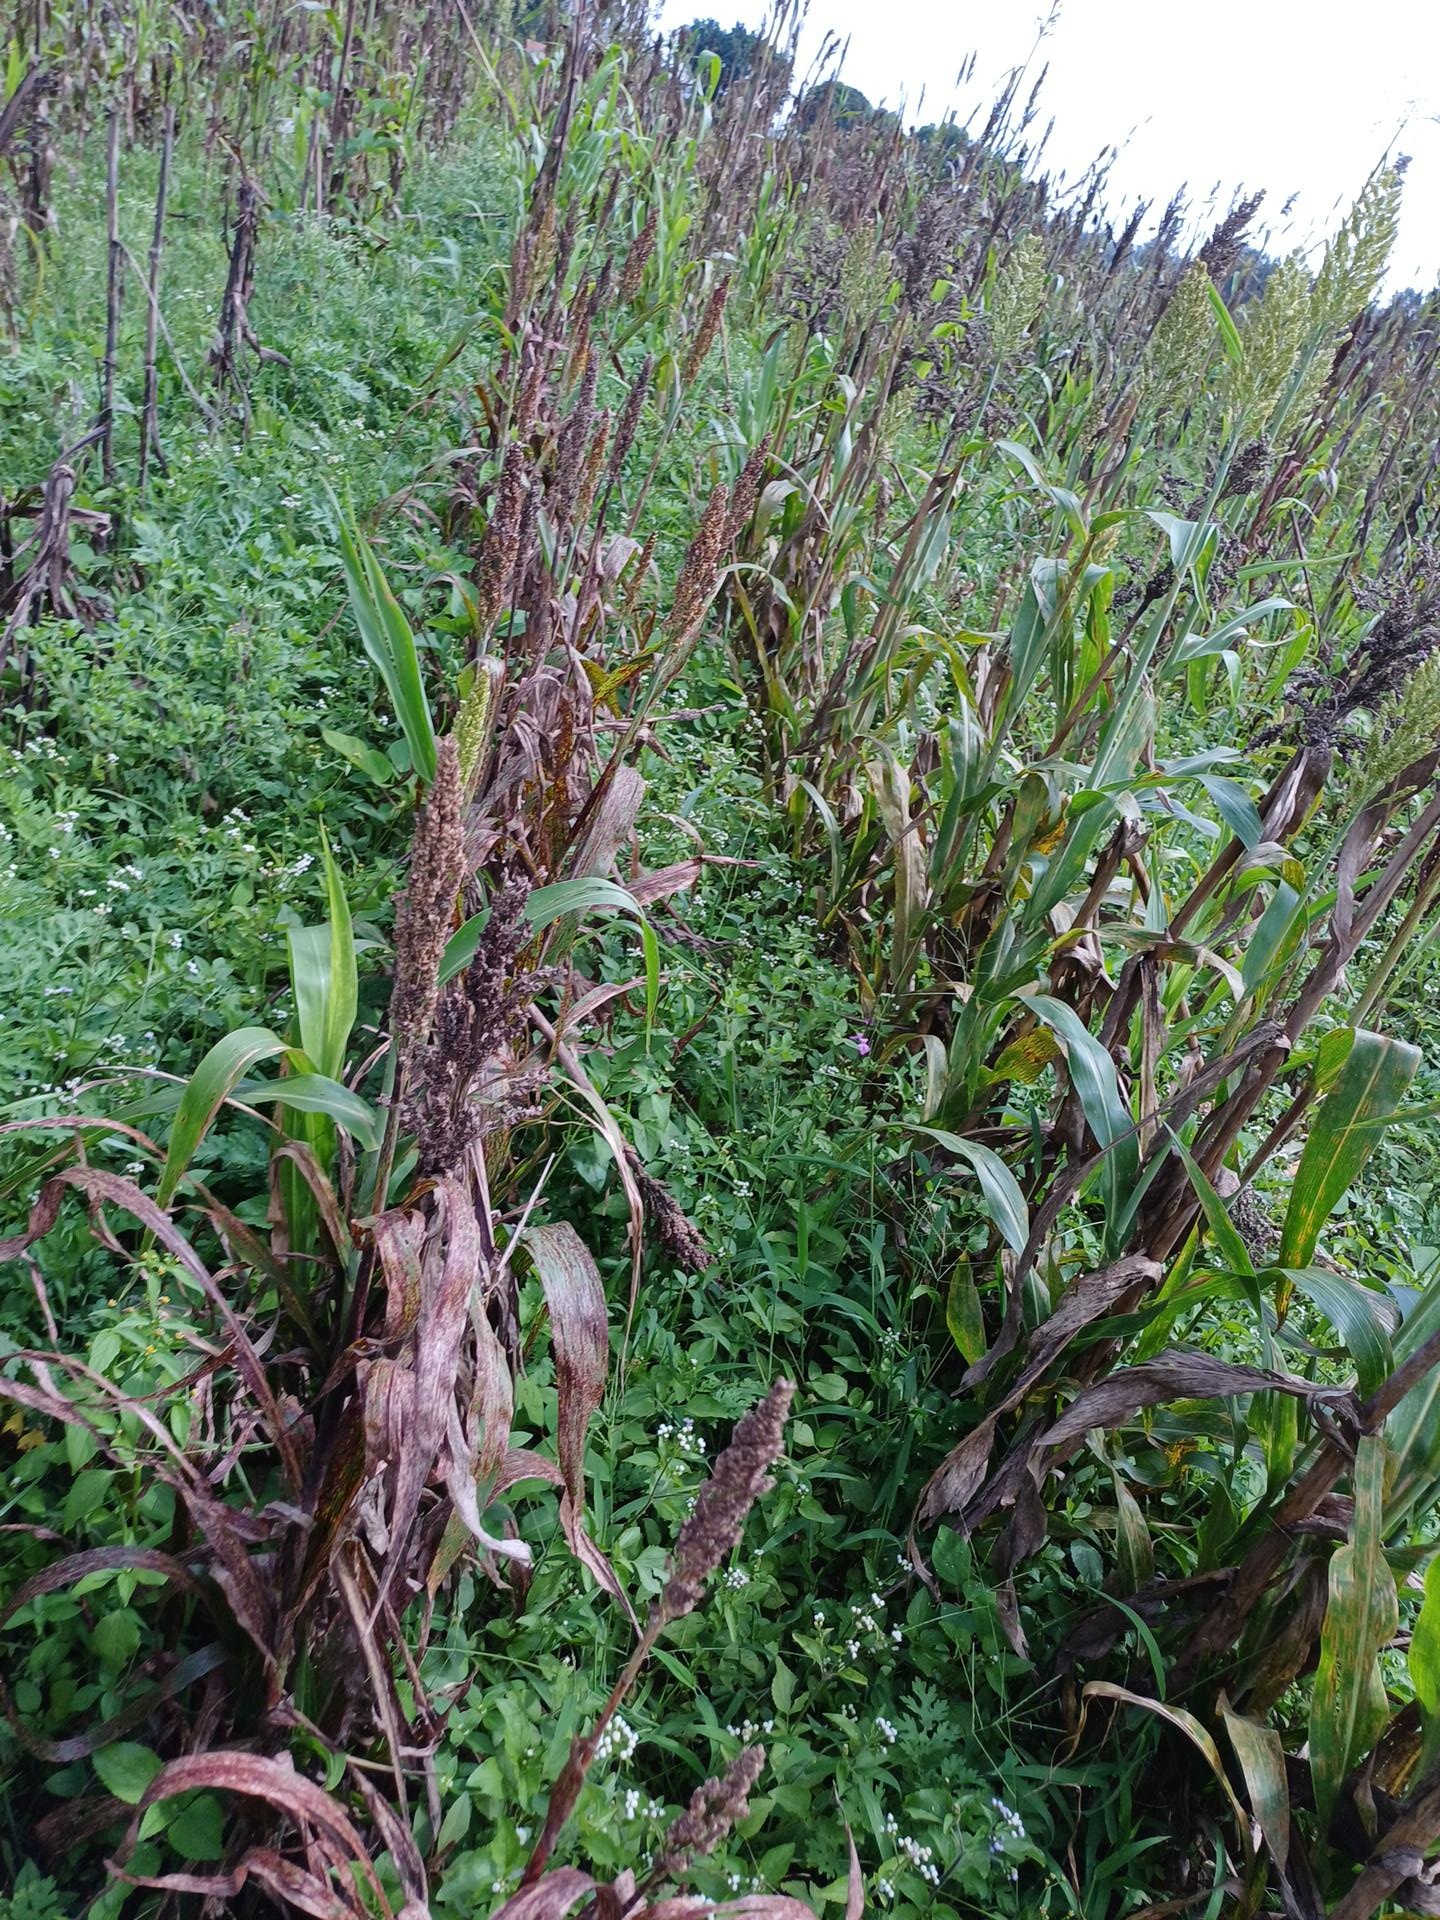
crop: sorghum
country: Kenya
